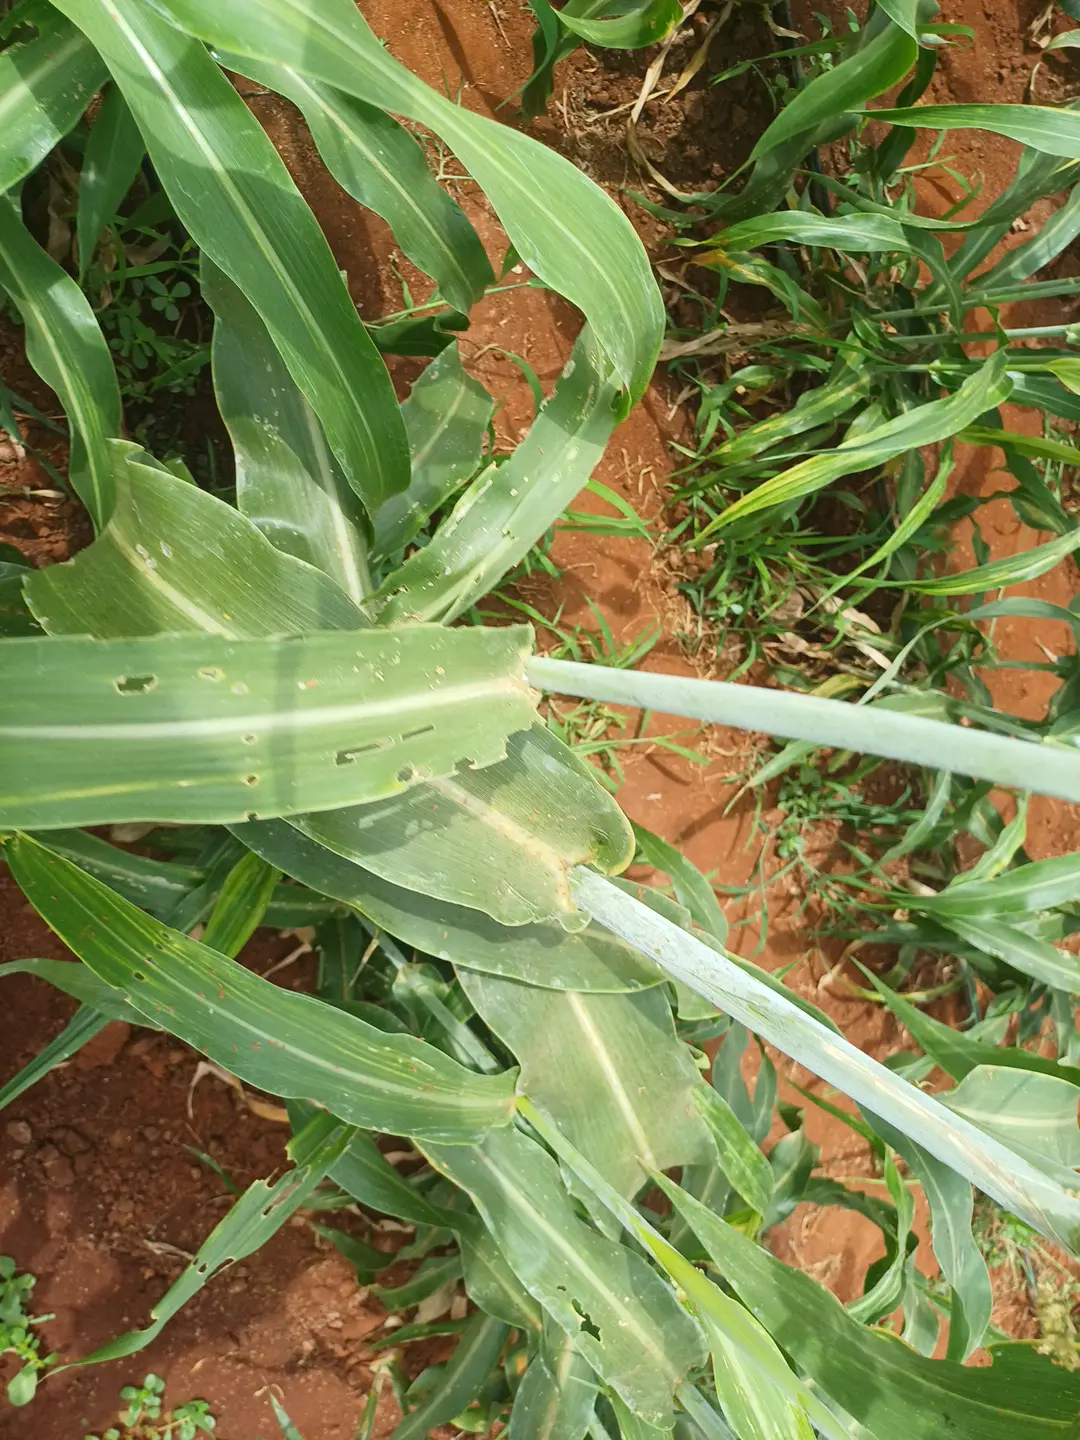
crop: sorghum
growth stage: flowering
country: Kenya
